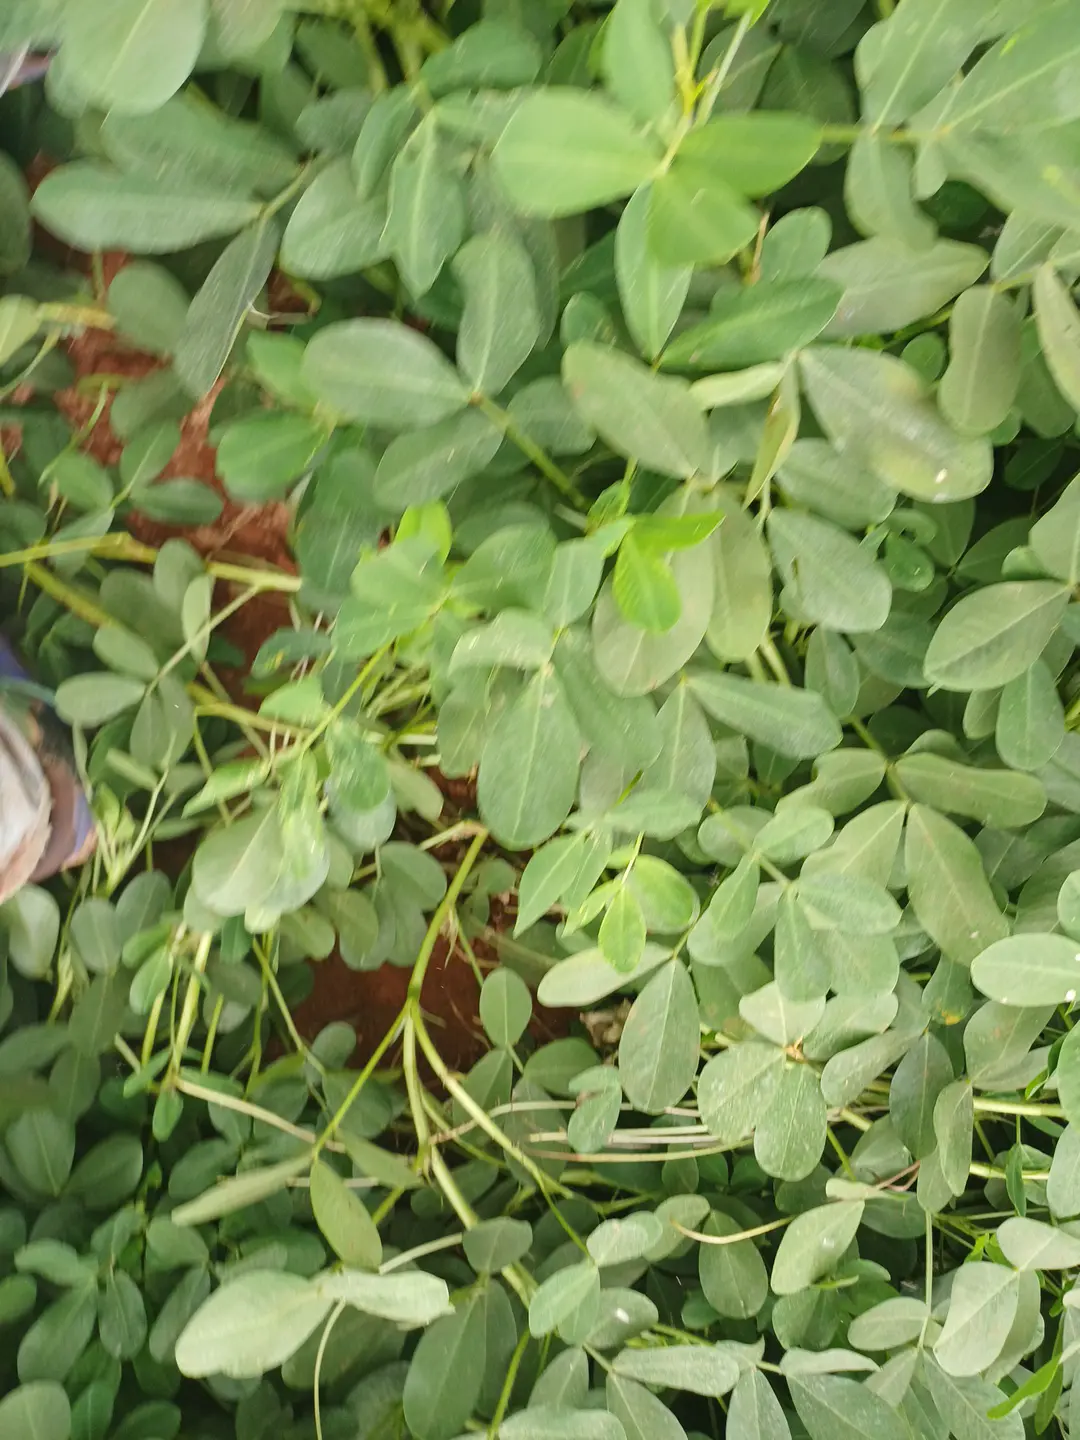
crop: groundnut
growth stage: pegging
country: Kenya
